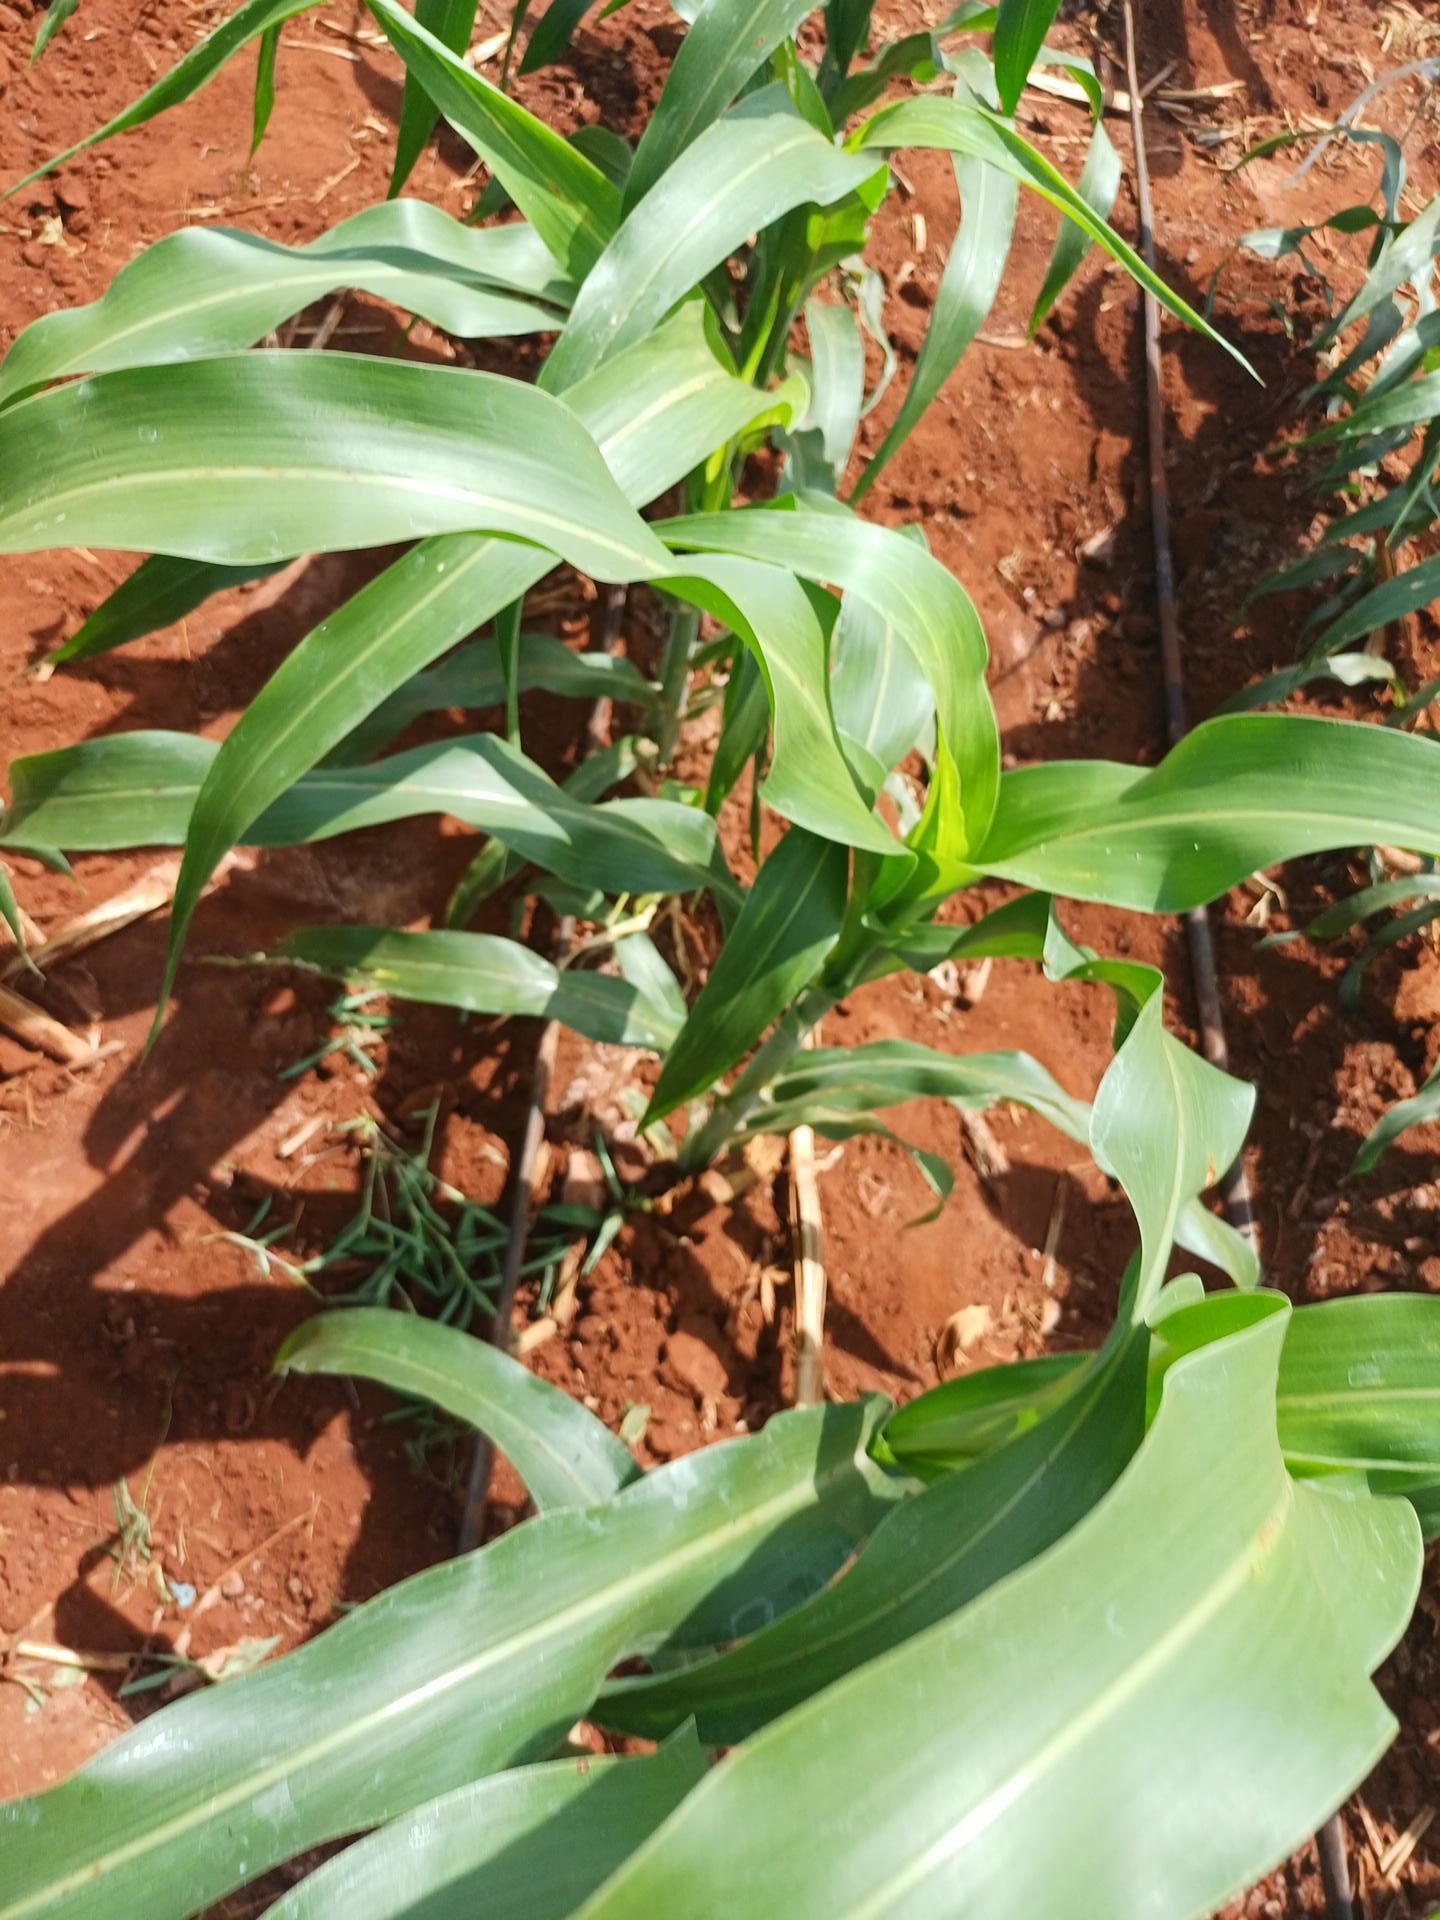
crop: sorghum
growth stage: vegetative
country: Kenya
